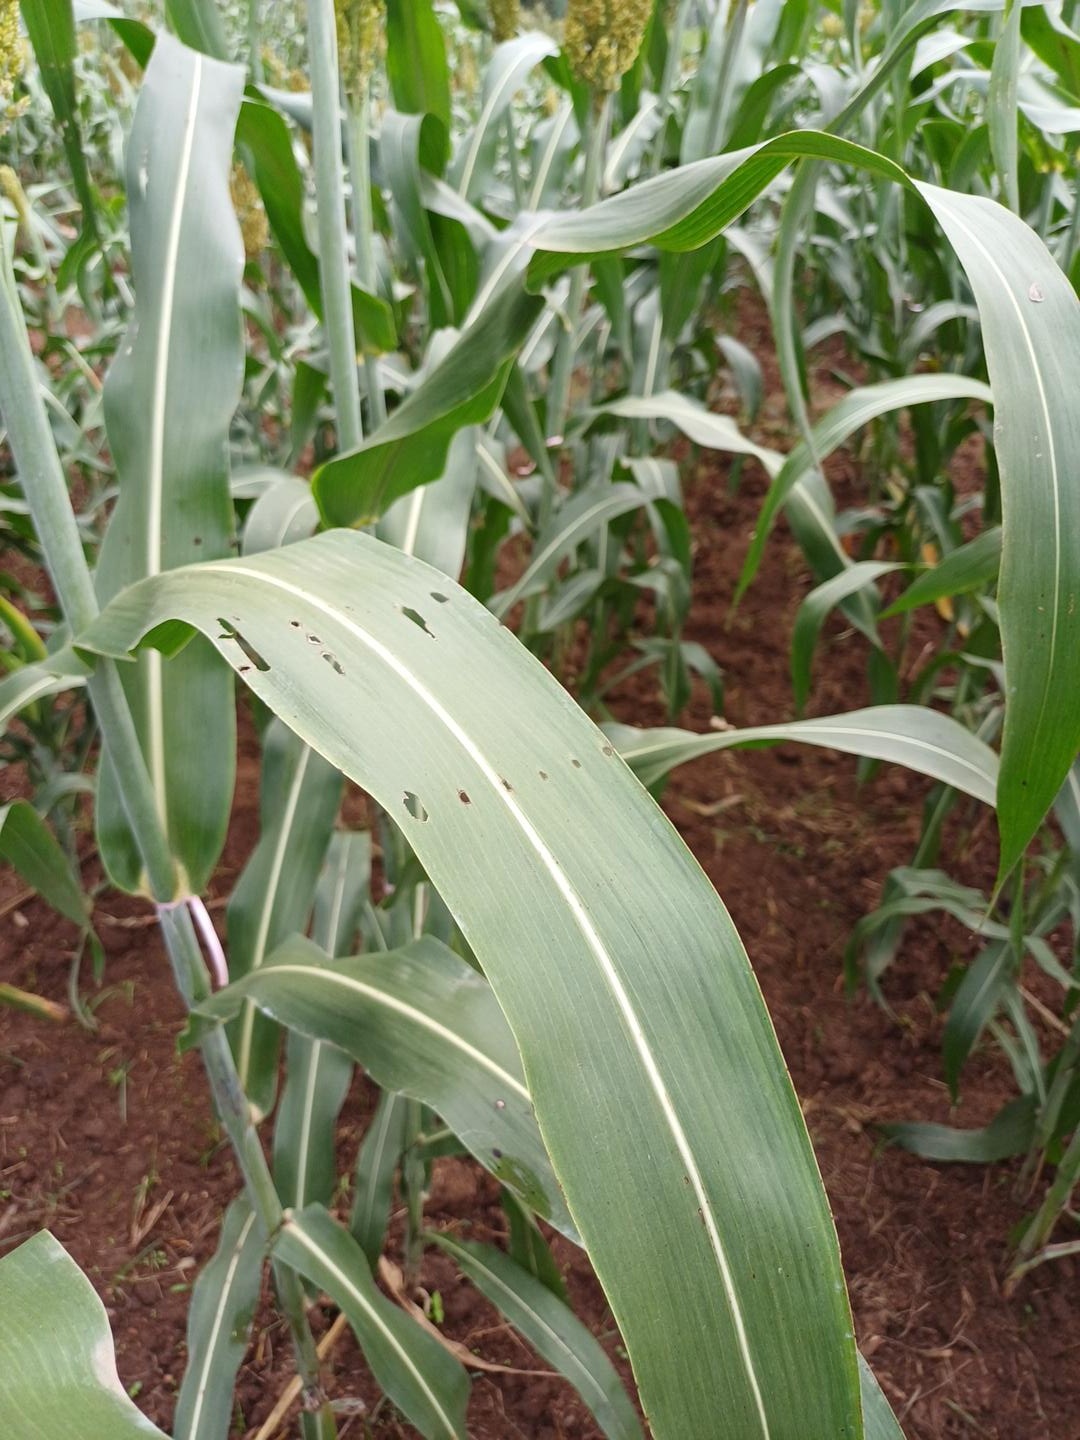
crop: sorghum
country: Kenya
